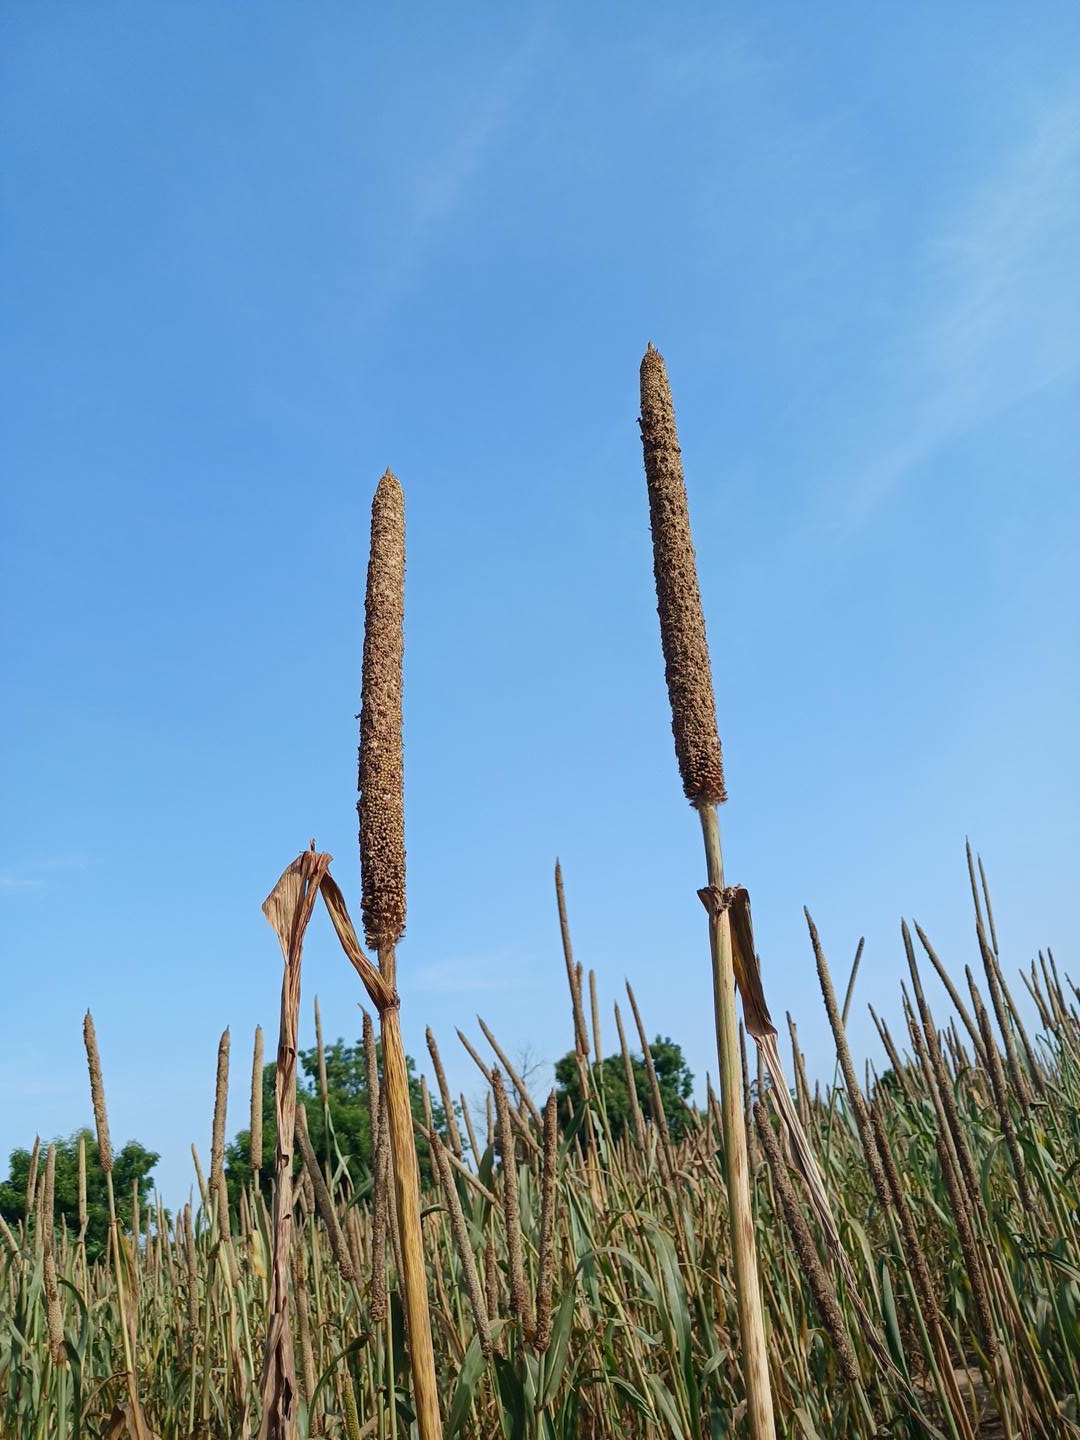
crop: pearl millet
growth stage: maturity
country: Senegal
